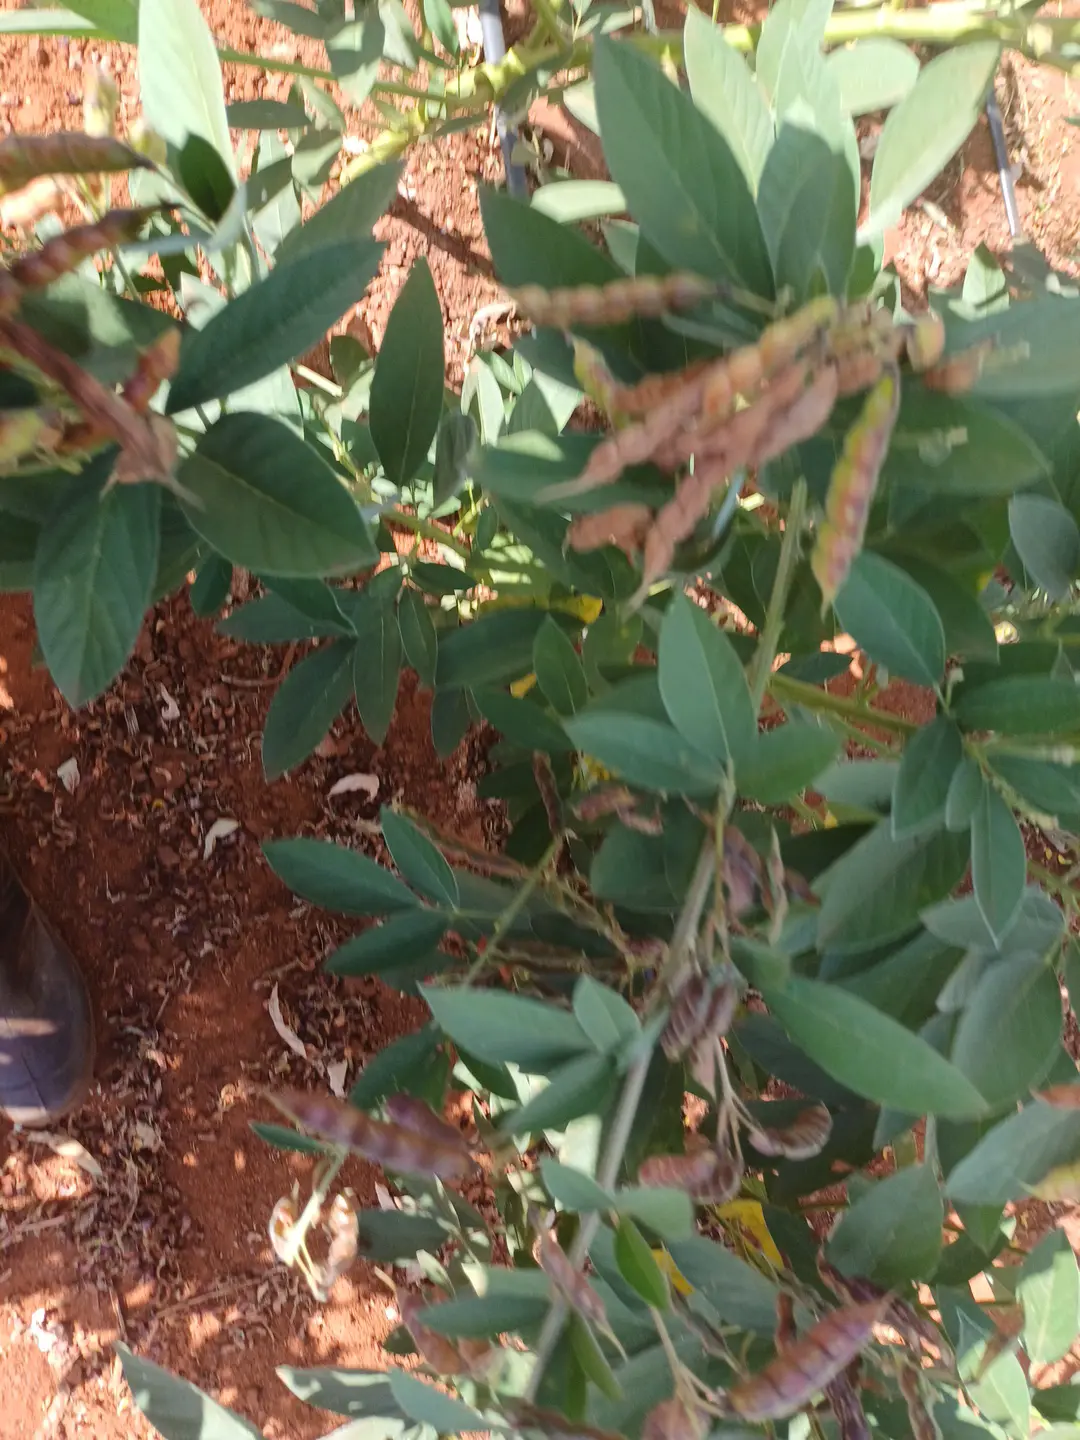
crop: pigeonpea
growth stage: development pod
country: Kenya
